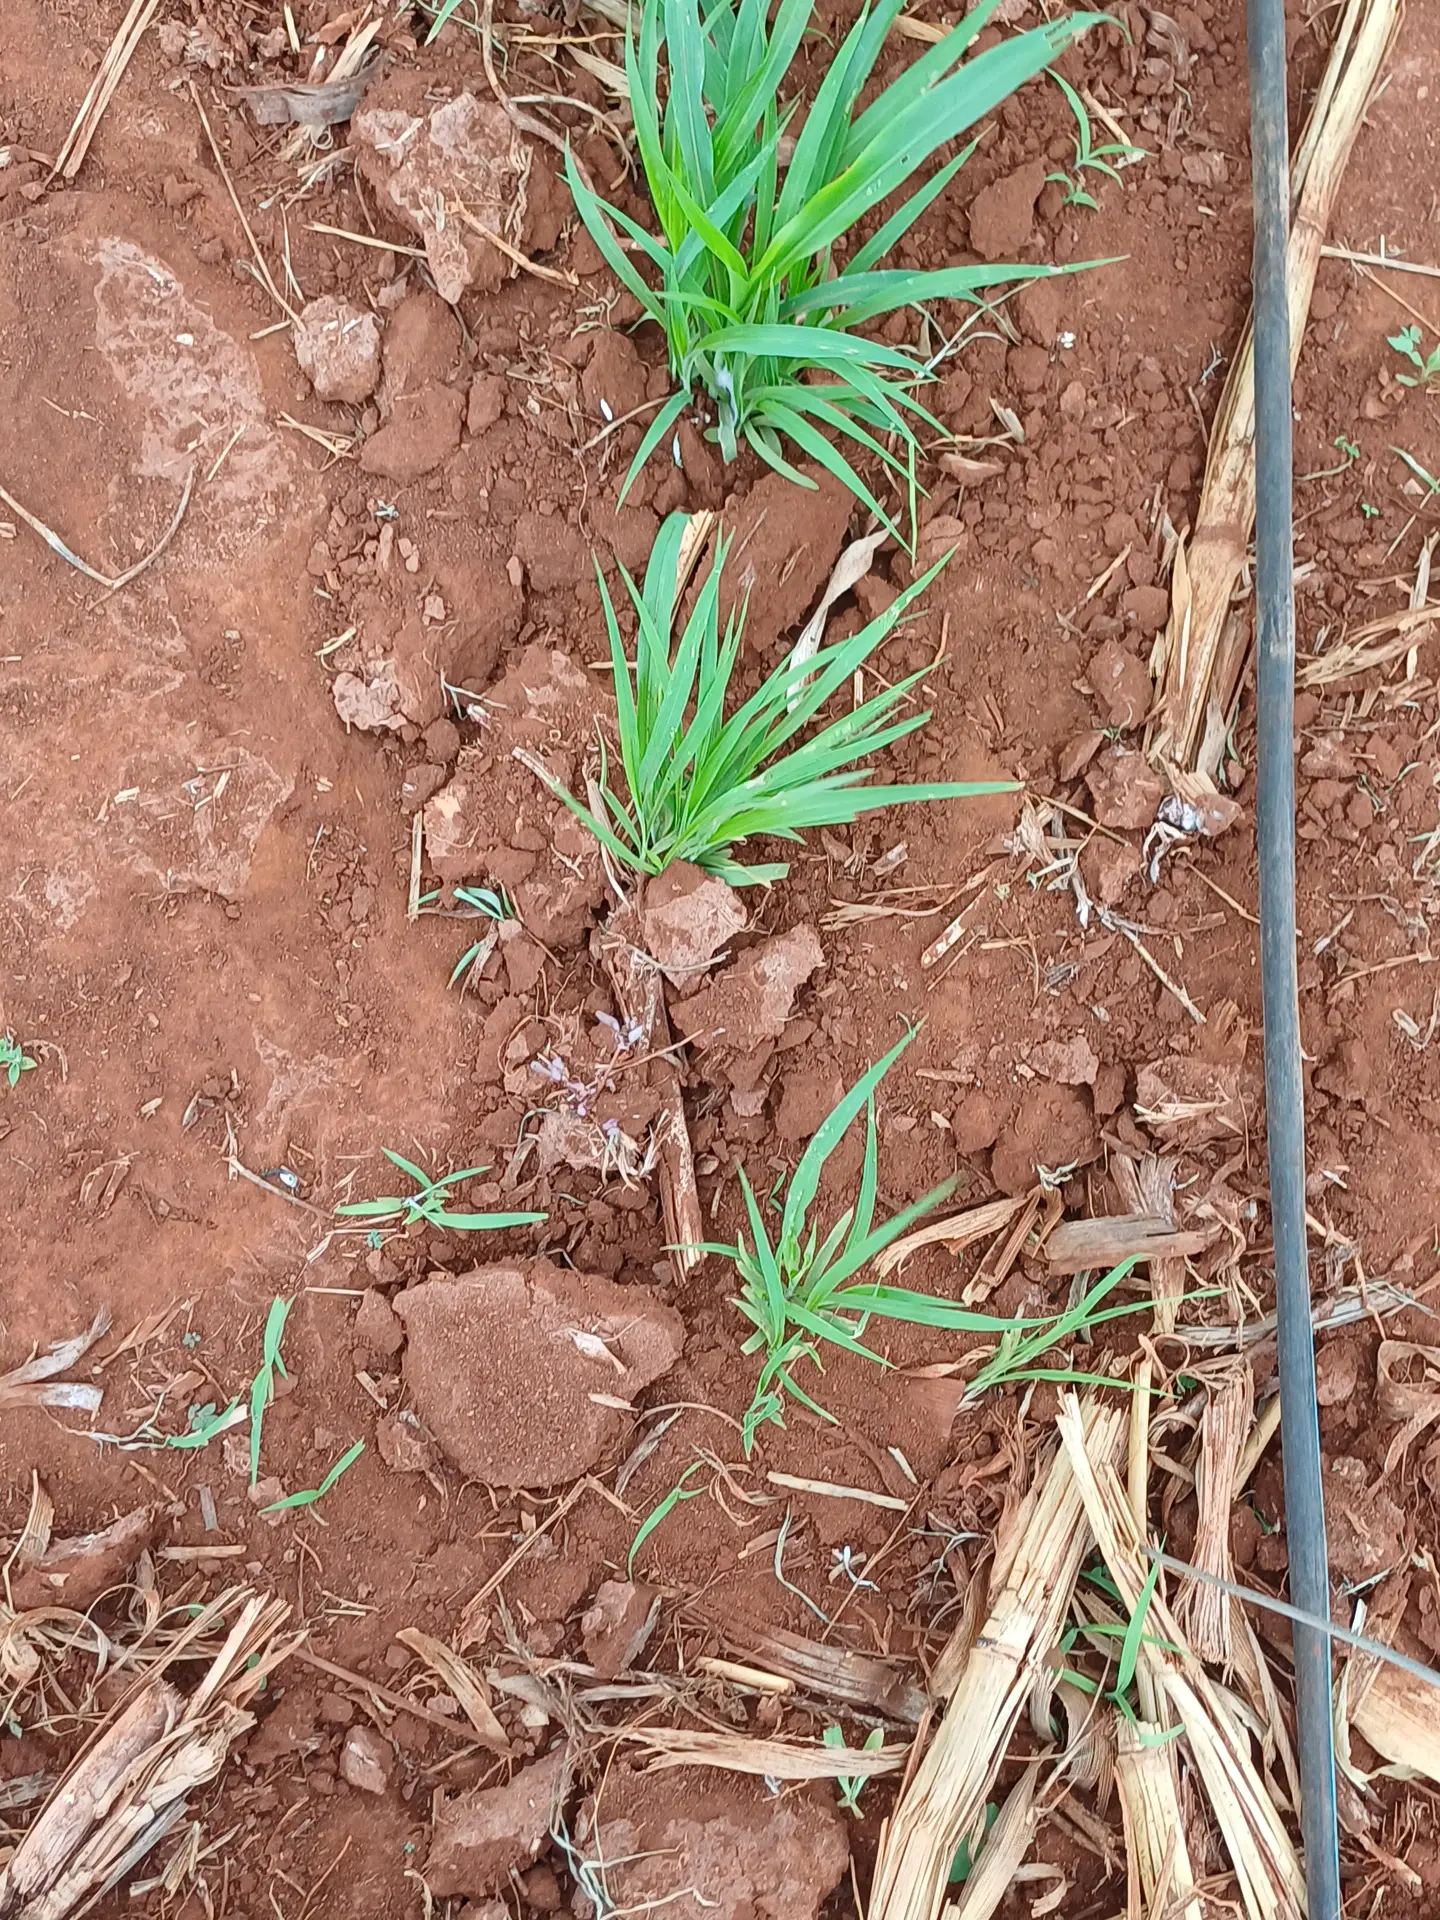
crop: sorghum
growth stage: vegetative
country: Kenya
